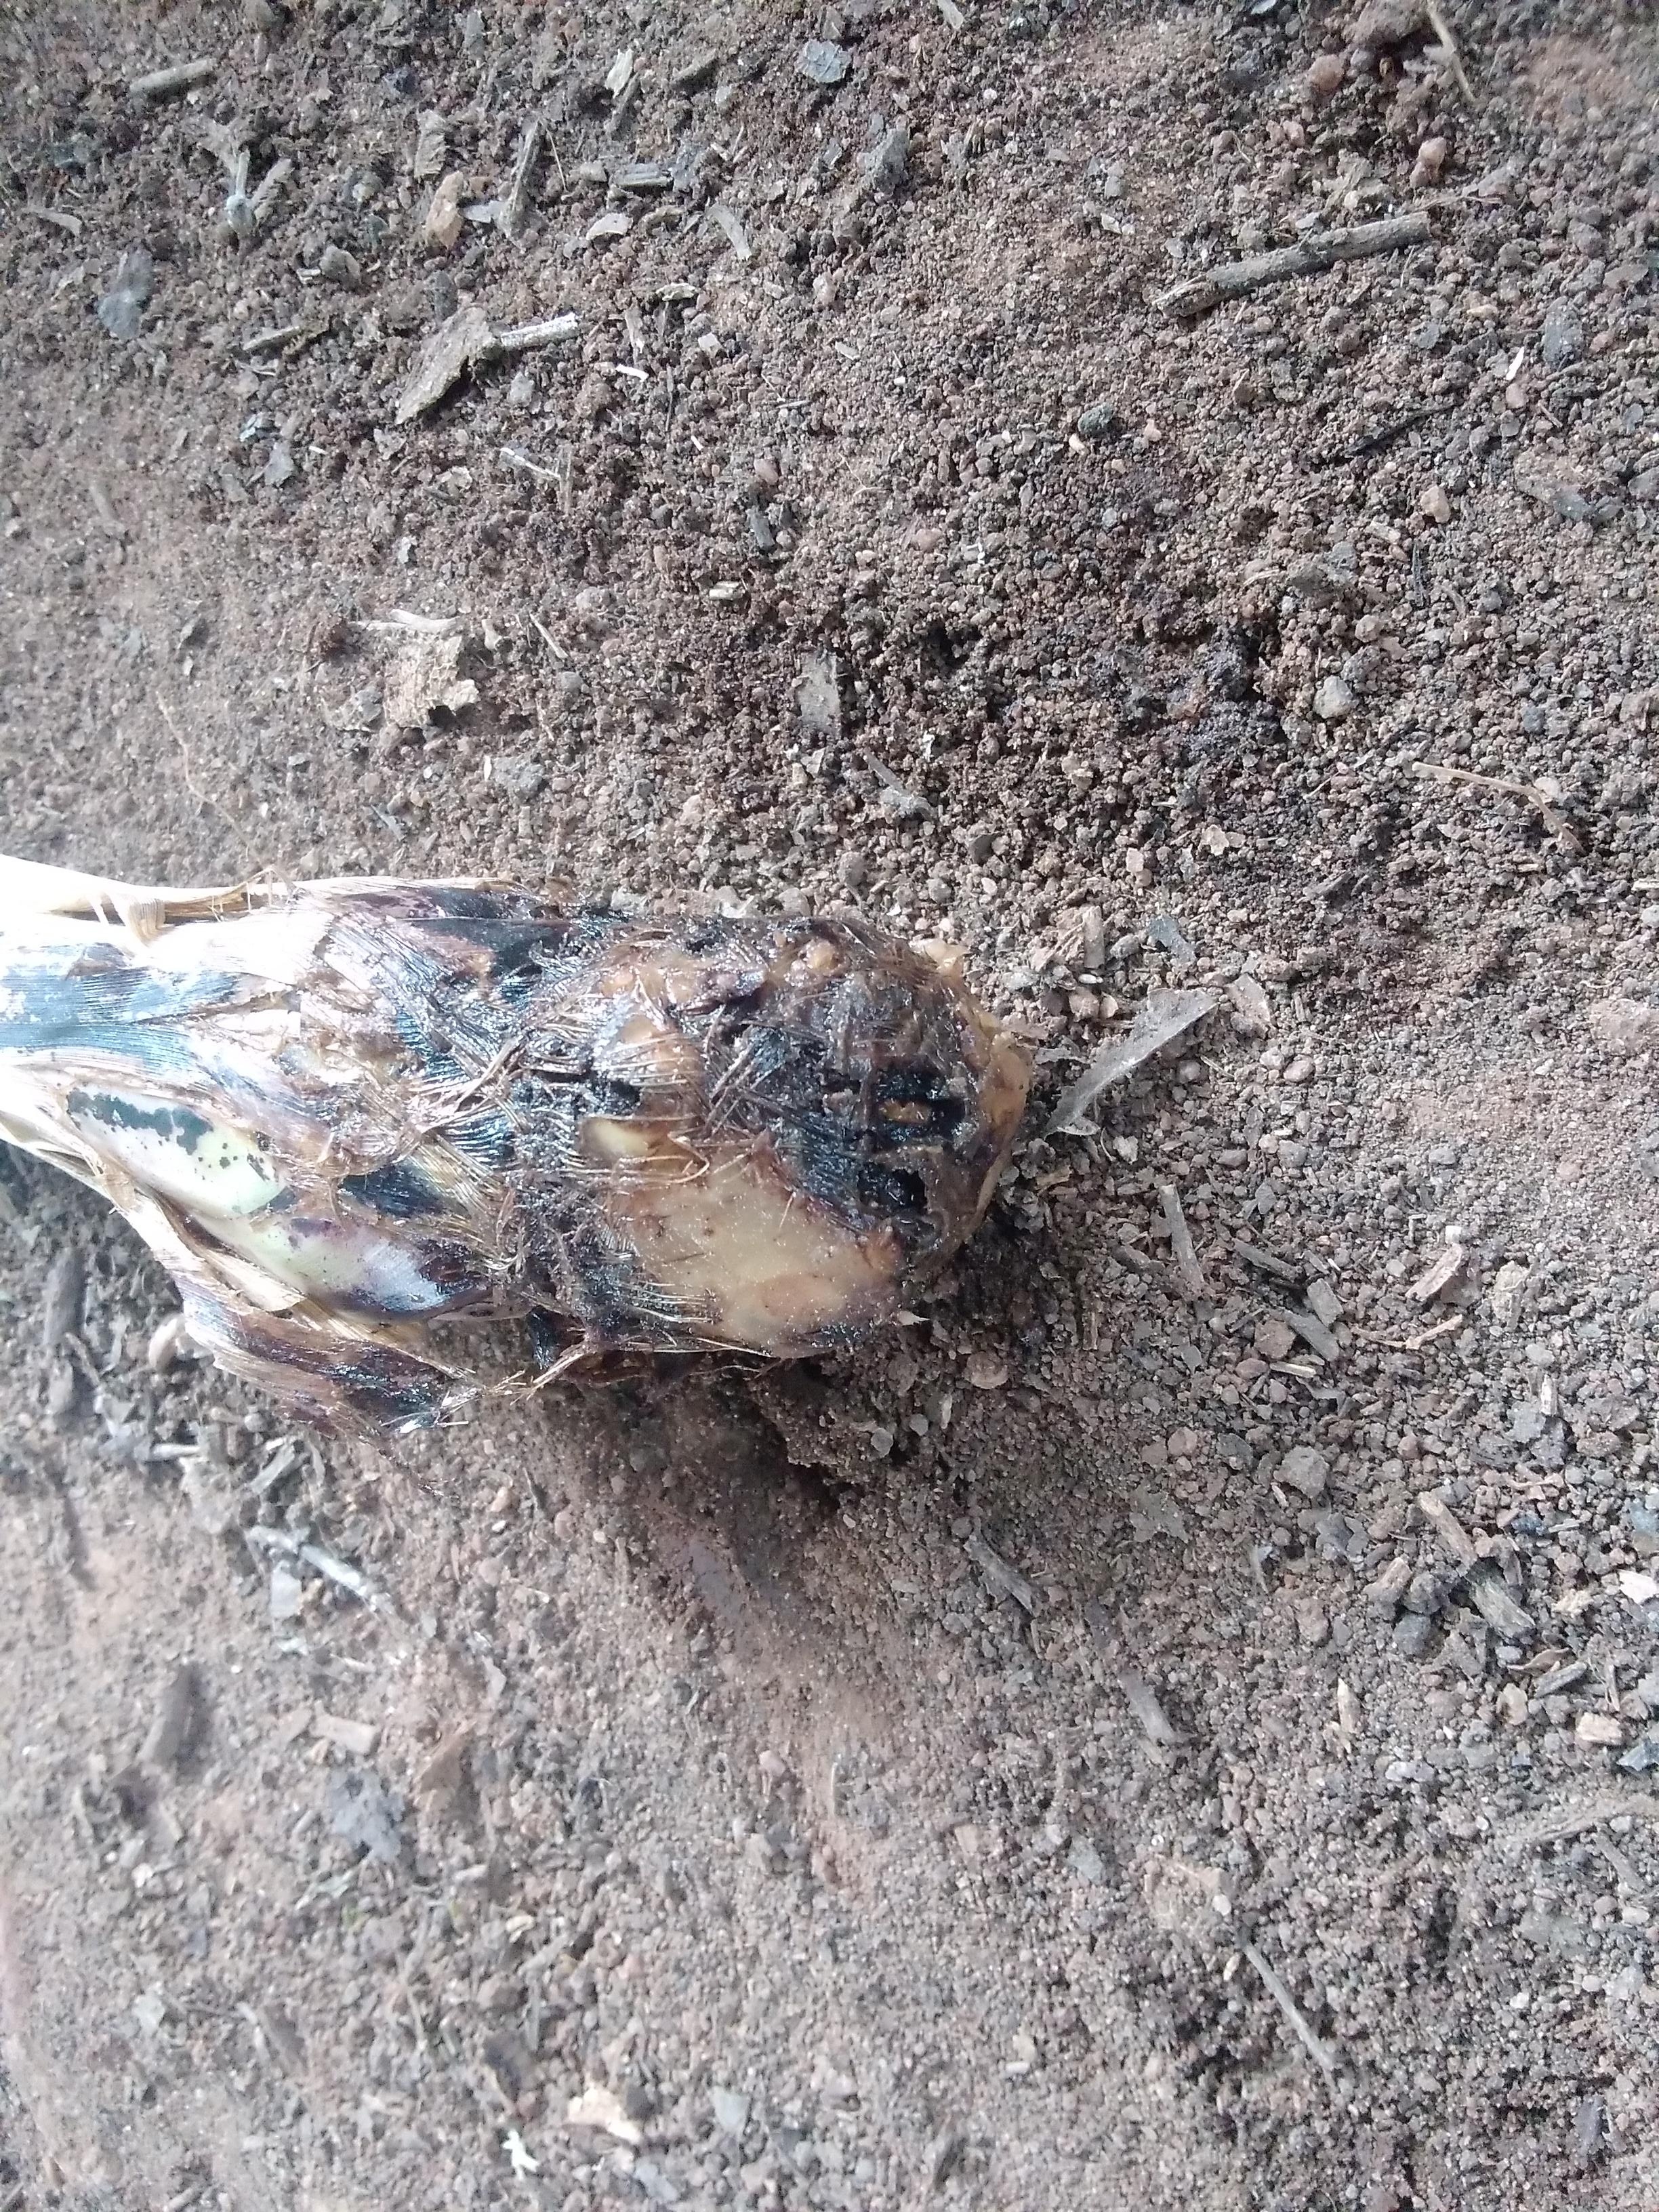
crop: banana
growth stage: vegetative
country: Tanzania
